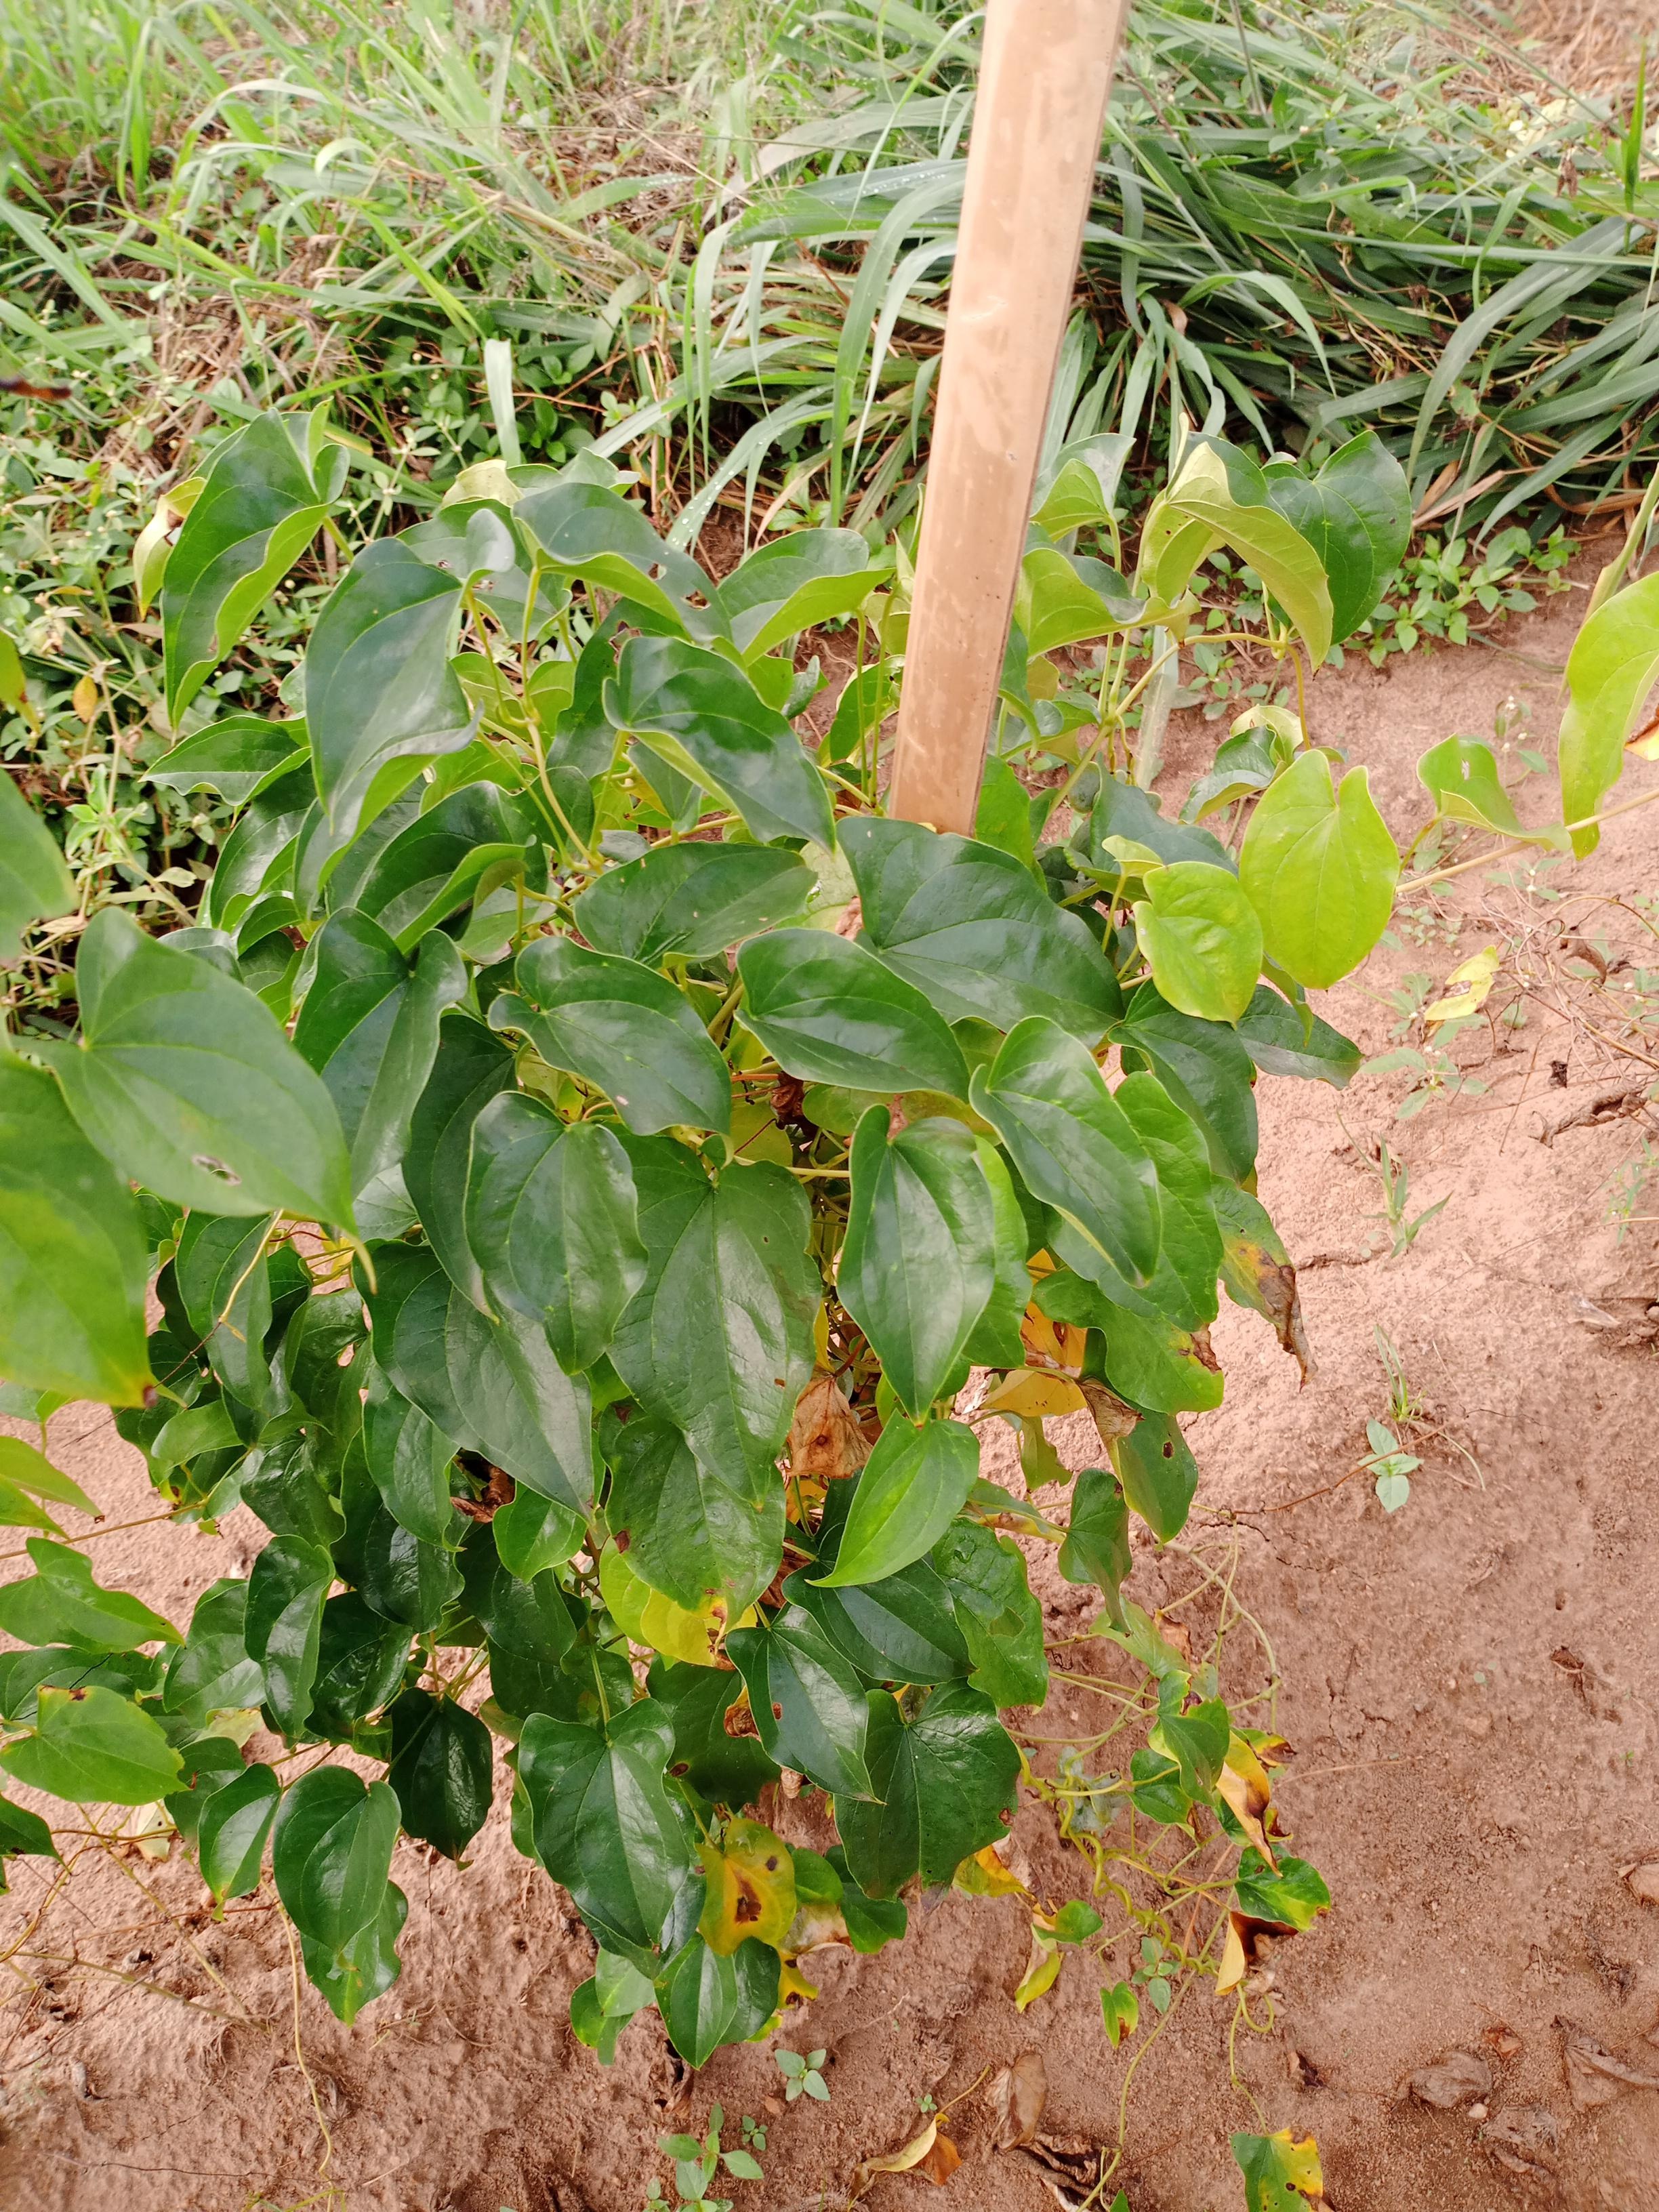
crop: yam
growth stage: vegetative
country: Nigeria
